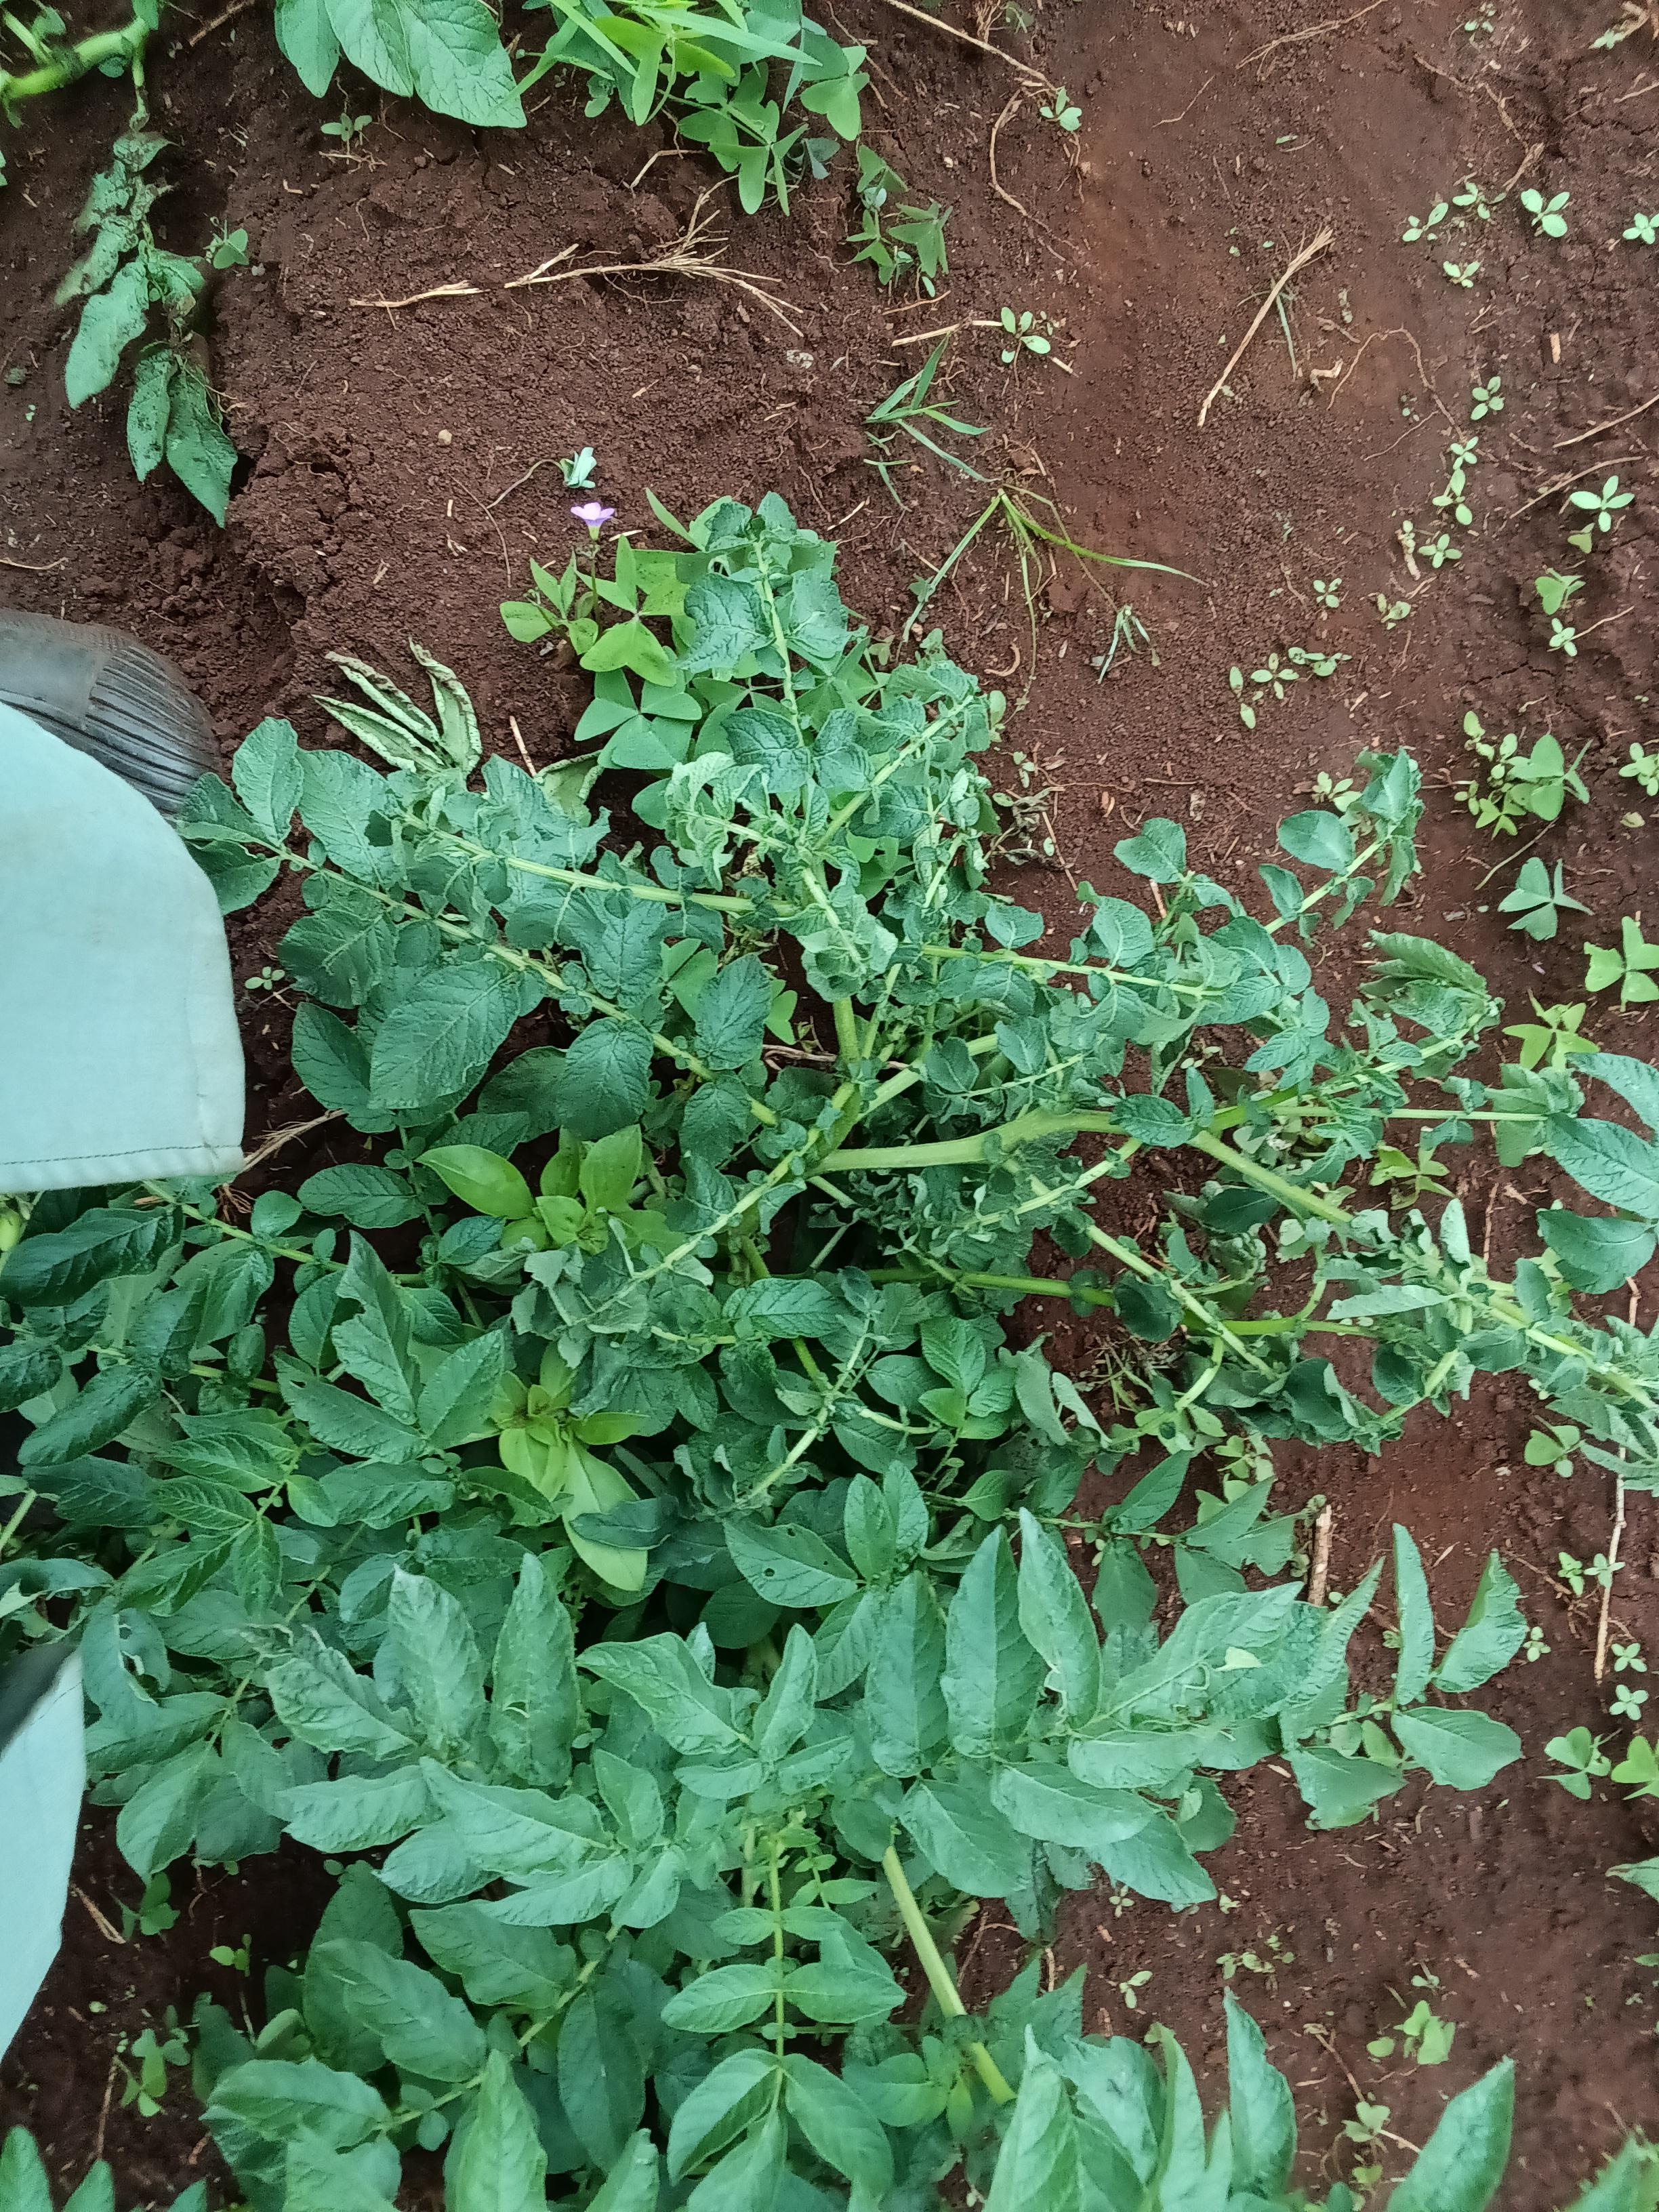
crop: potato
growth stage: flowering
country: Kenya
